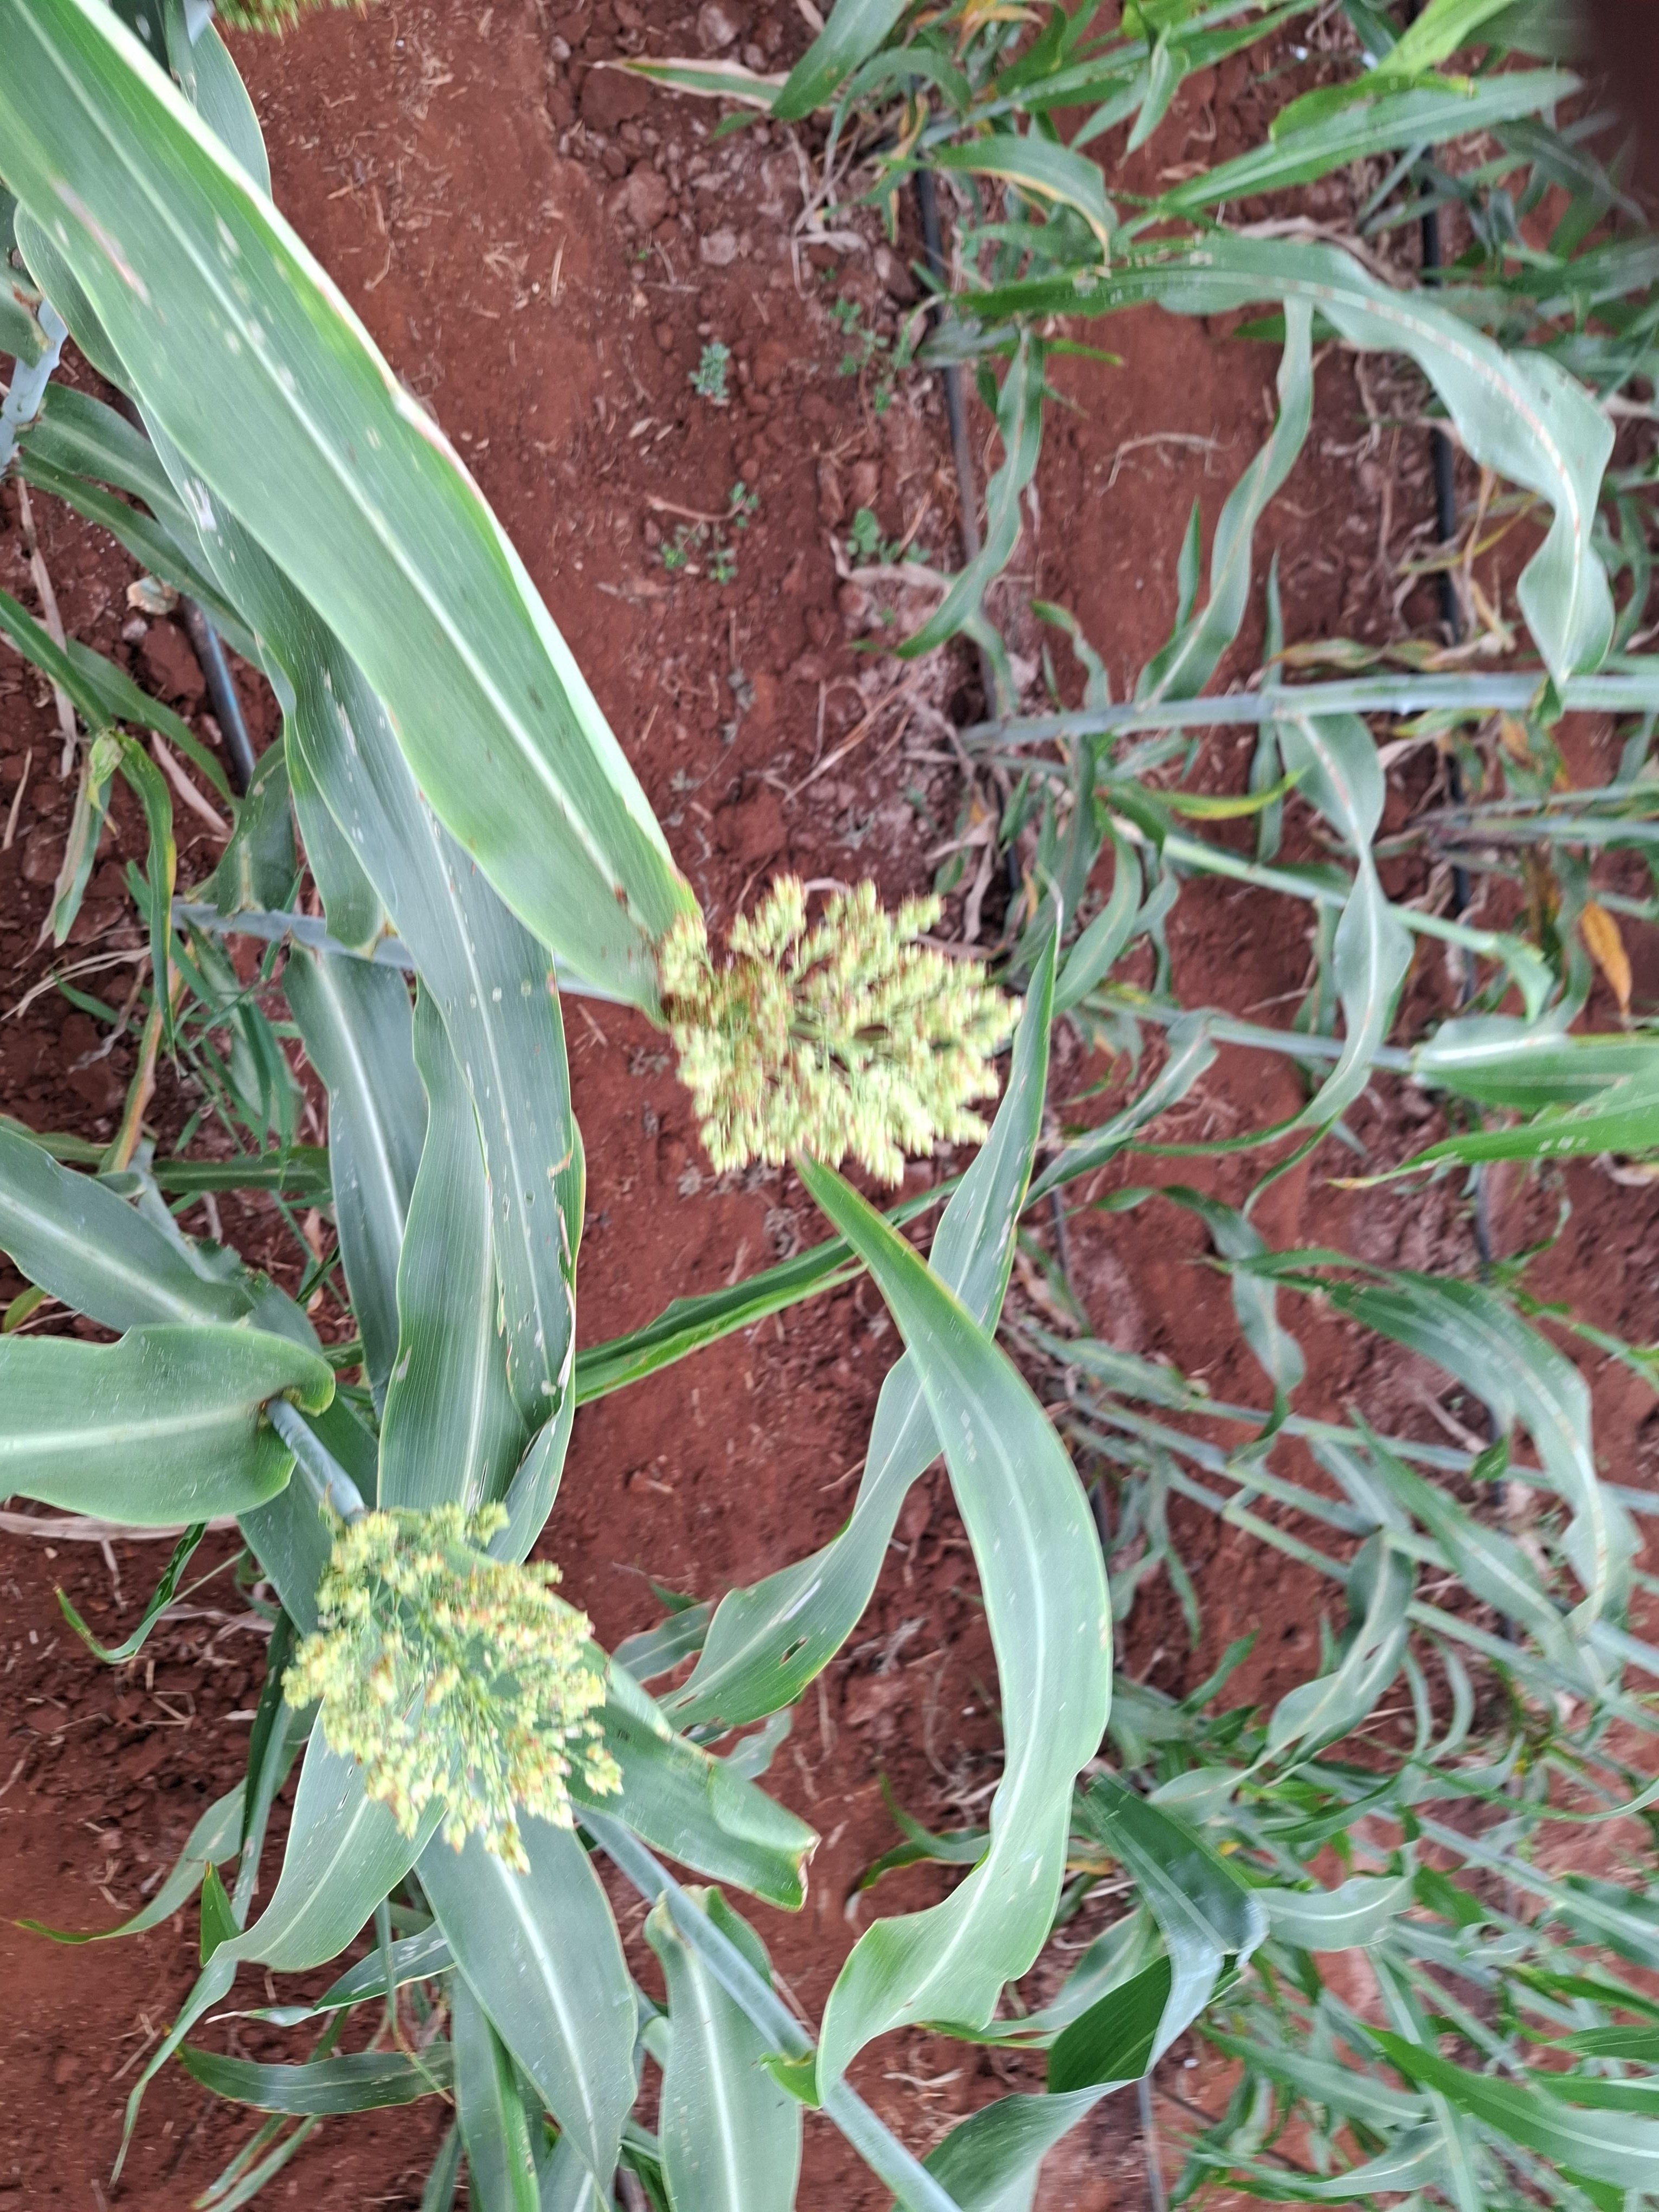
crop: sorghum
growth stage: flowering
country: Kenya
